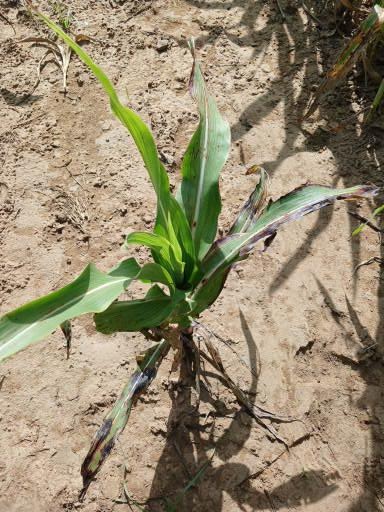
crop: sorghum
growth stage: vegetative
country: Senegal
